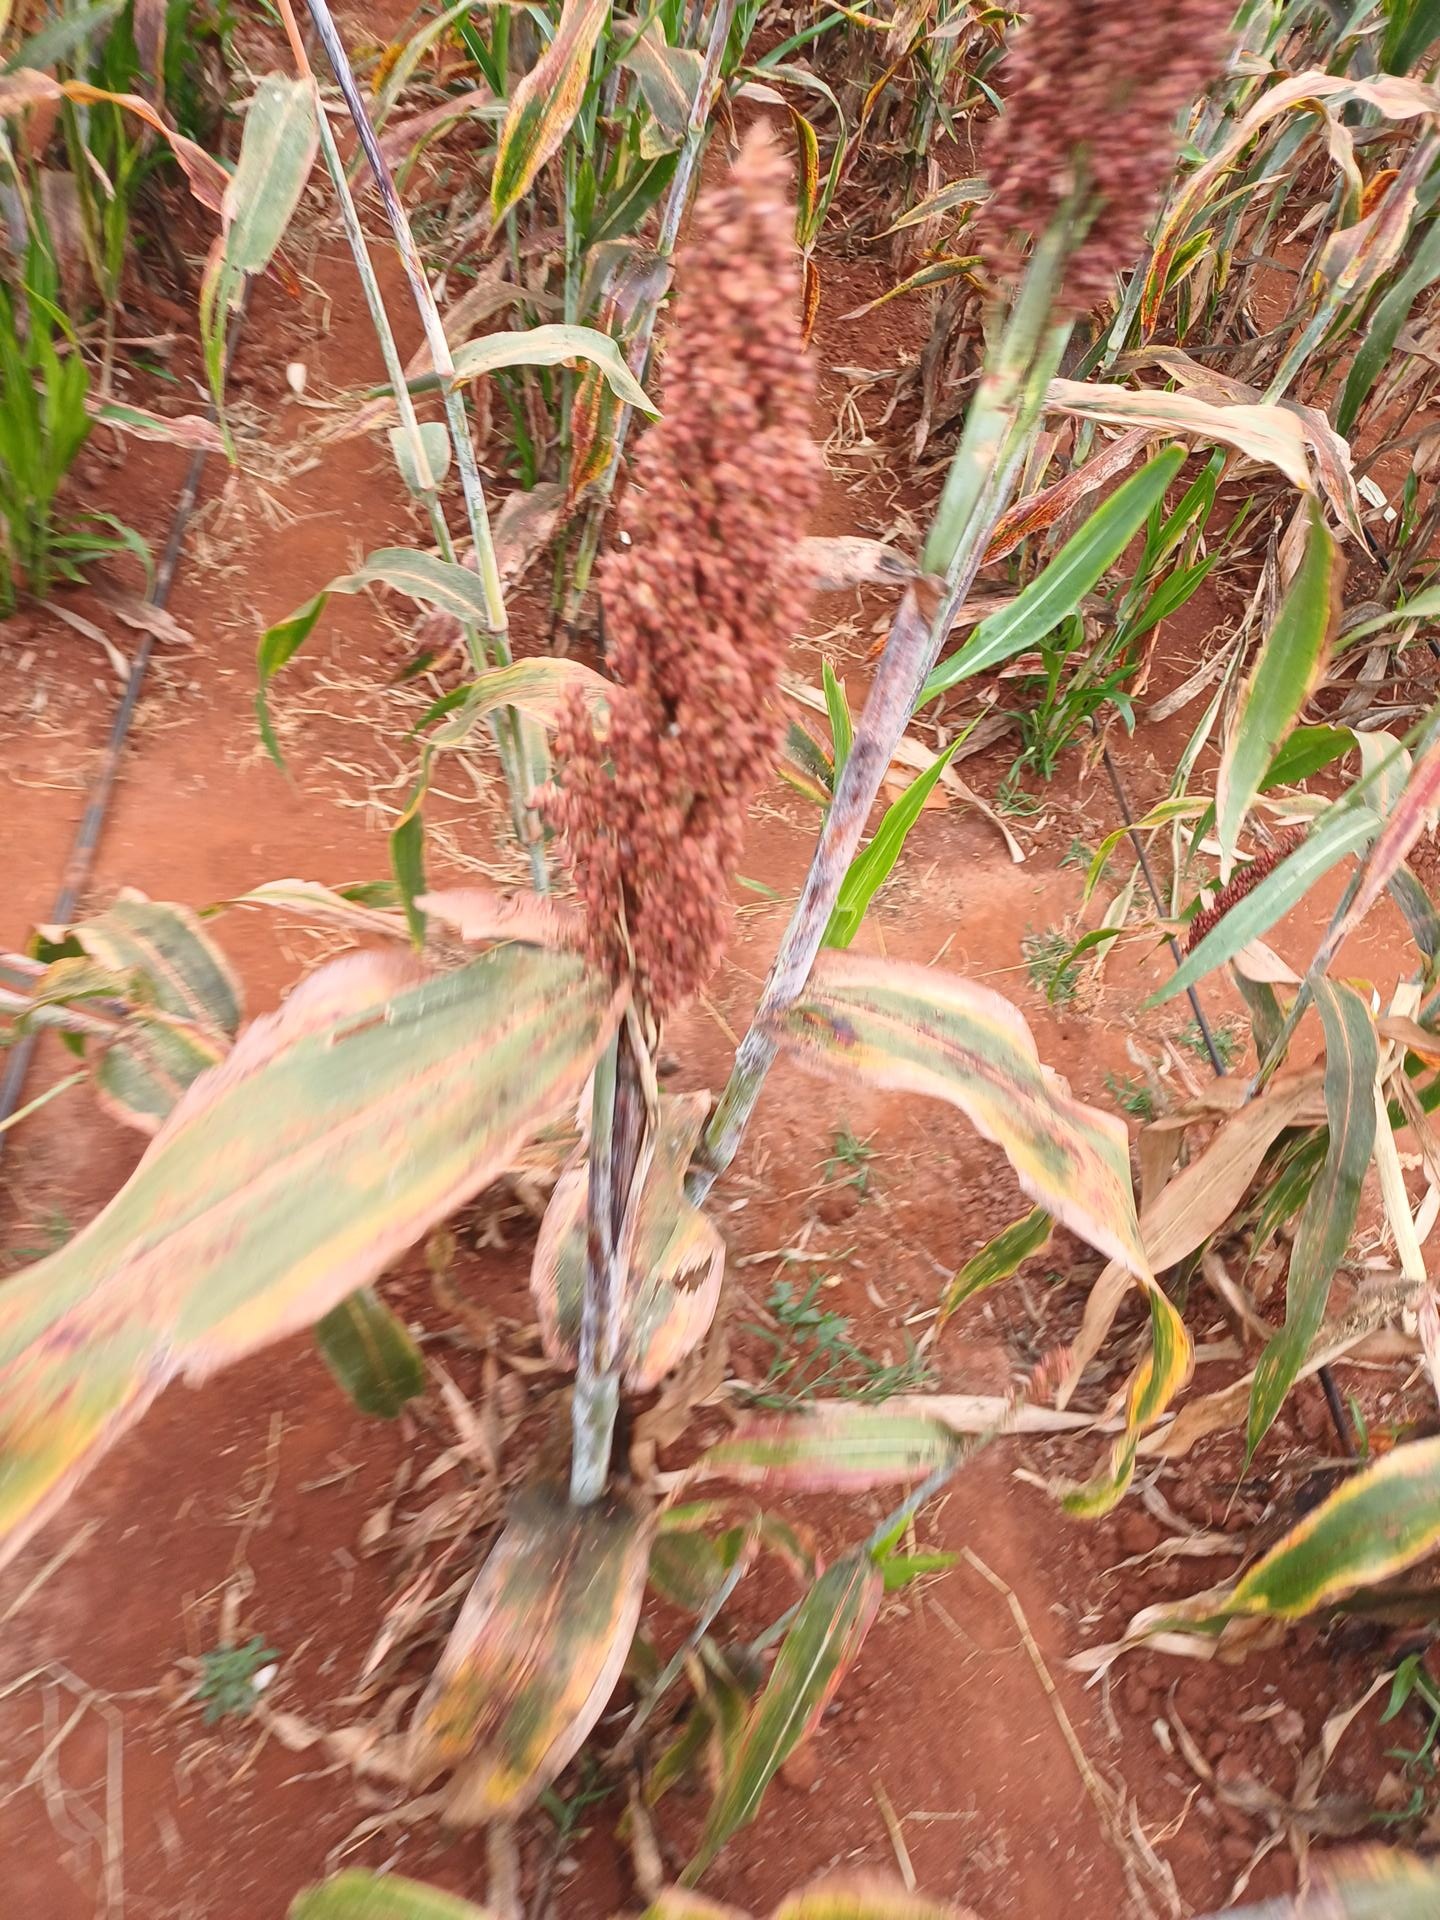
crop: sorghum
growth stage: maturity
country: Kenya
